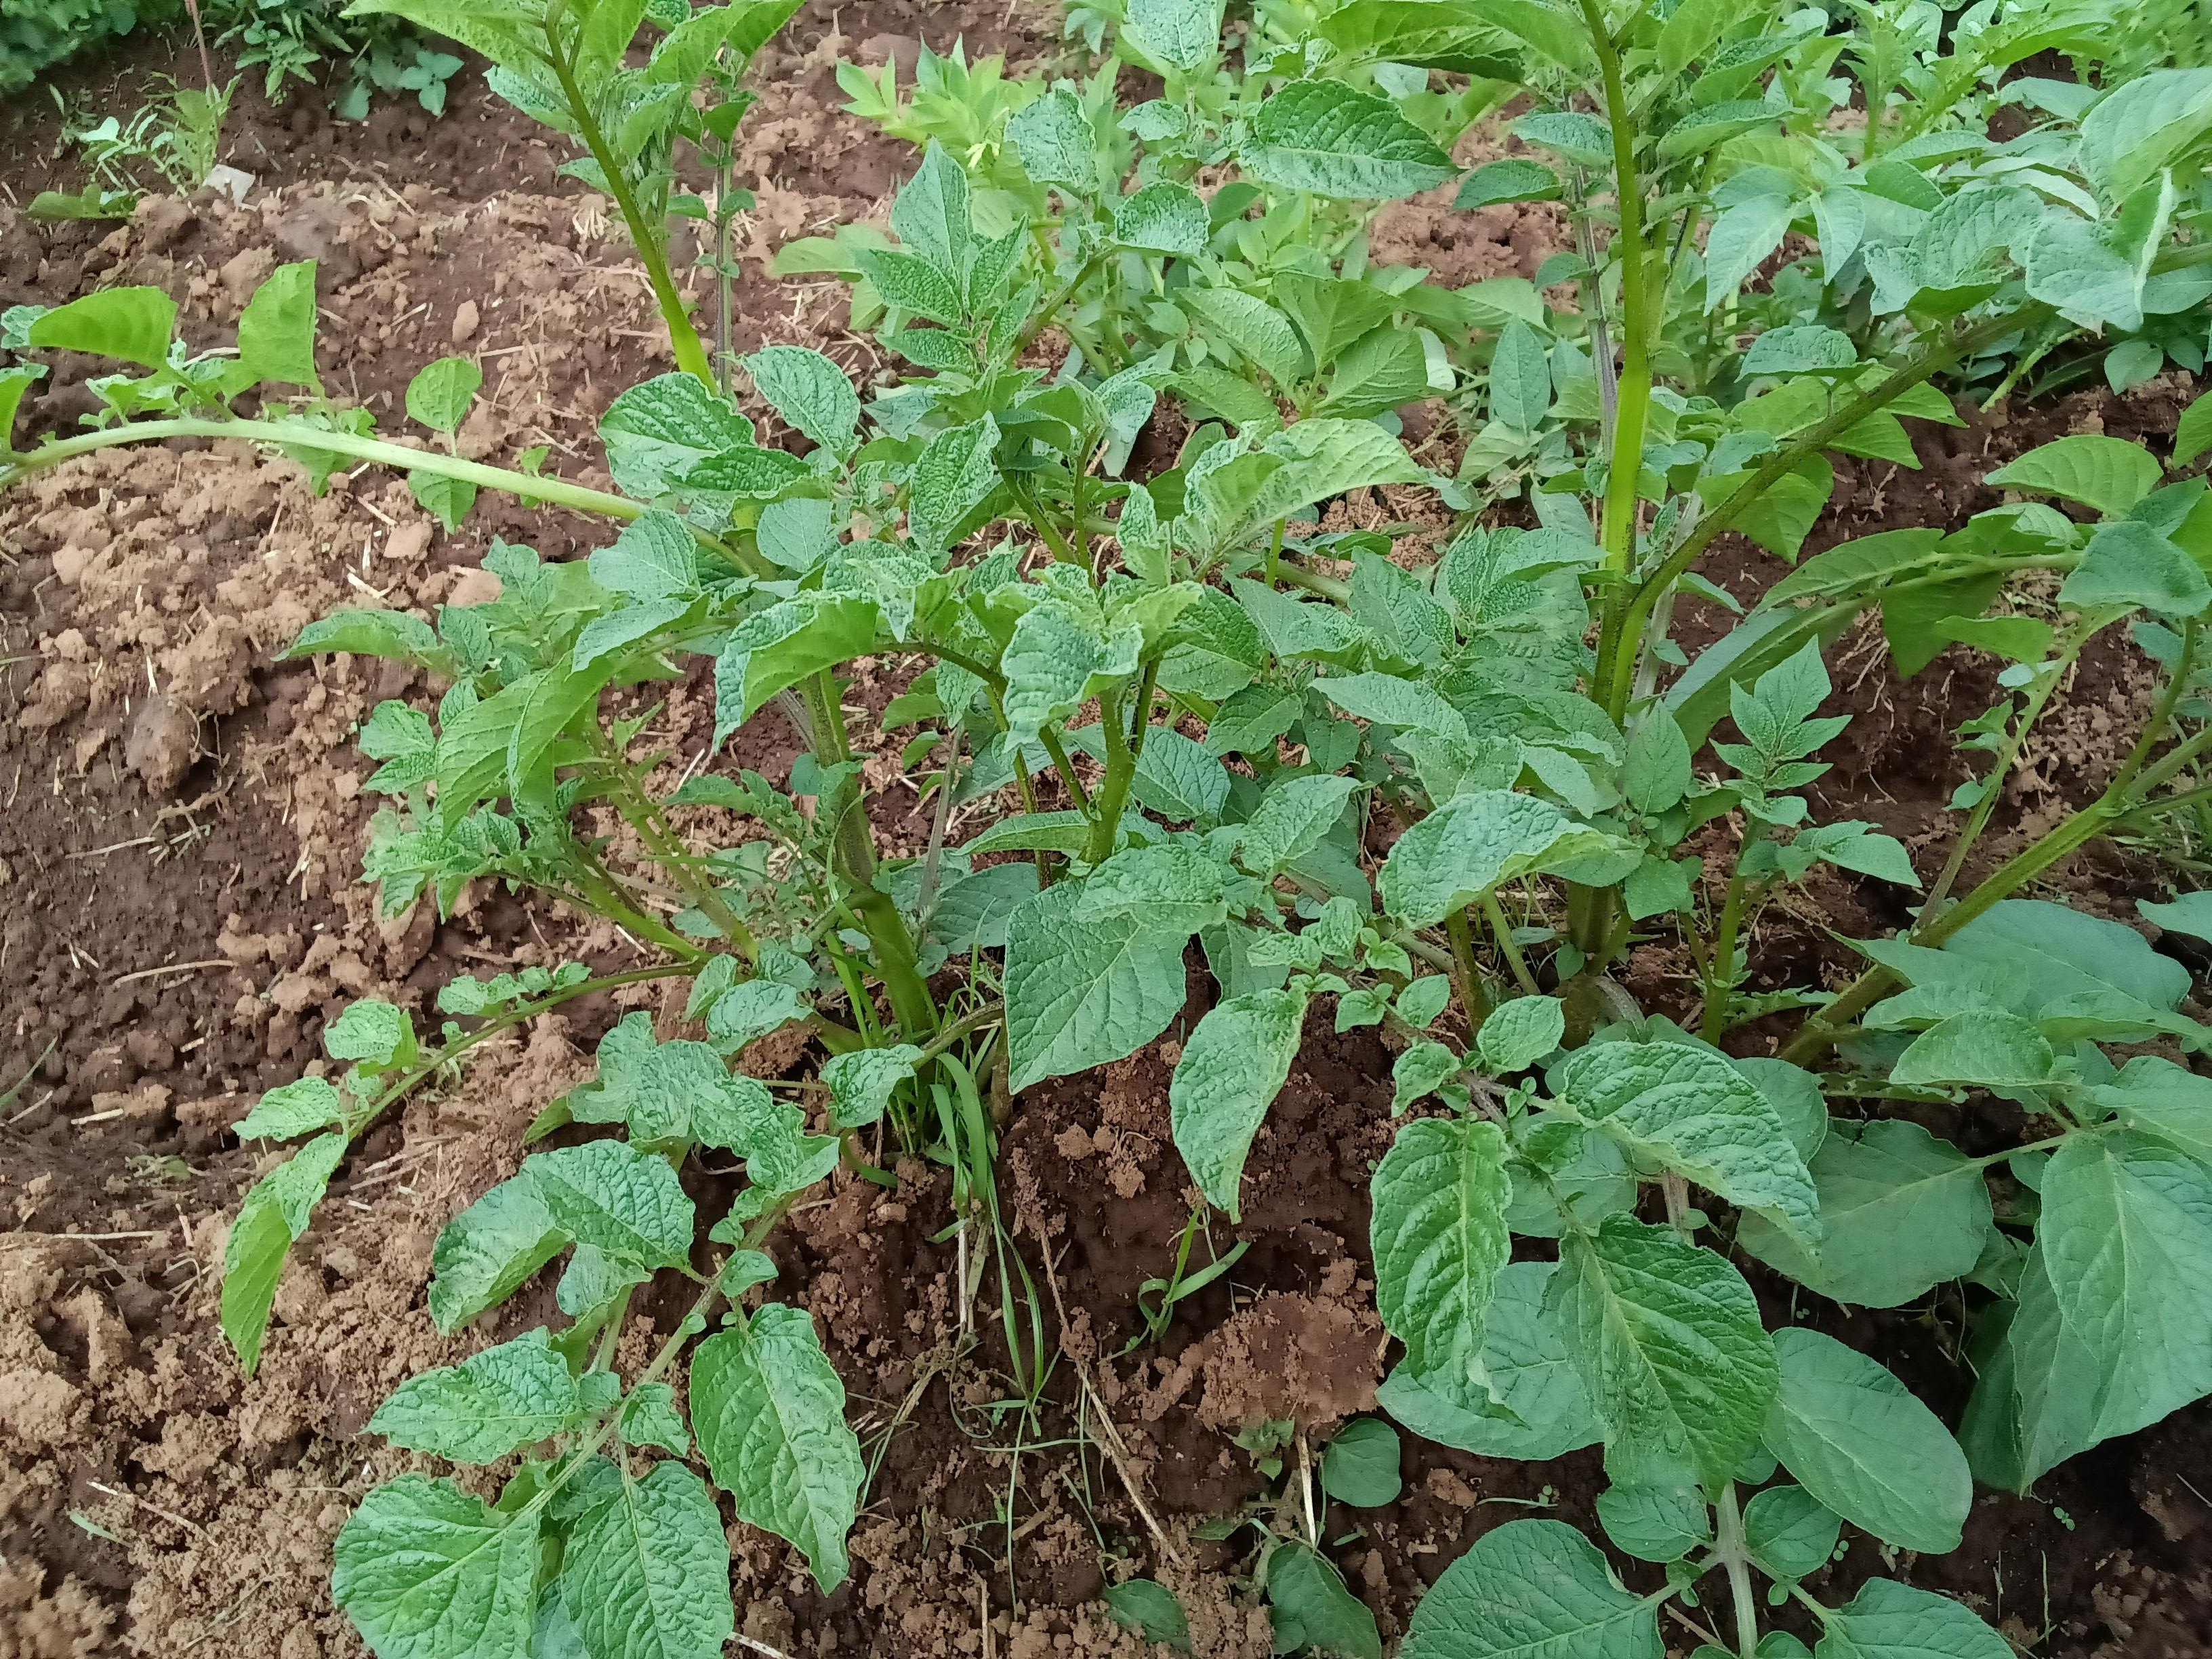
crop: potato
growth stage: vegetative
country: Kenya
